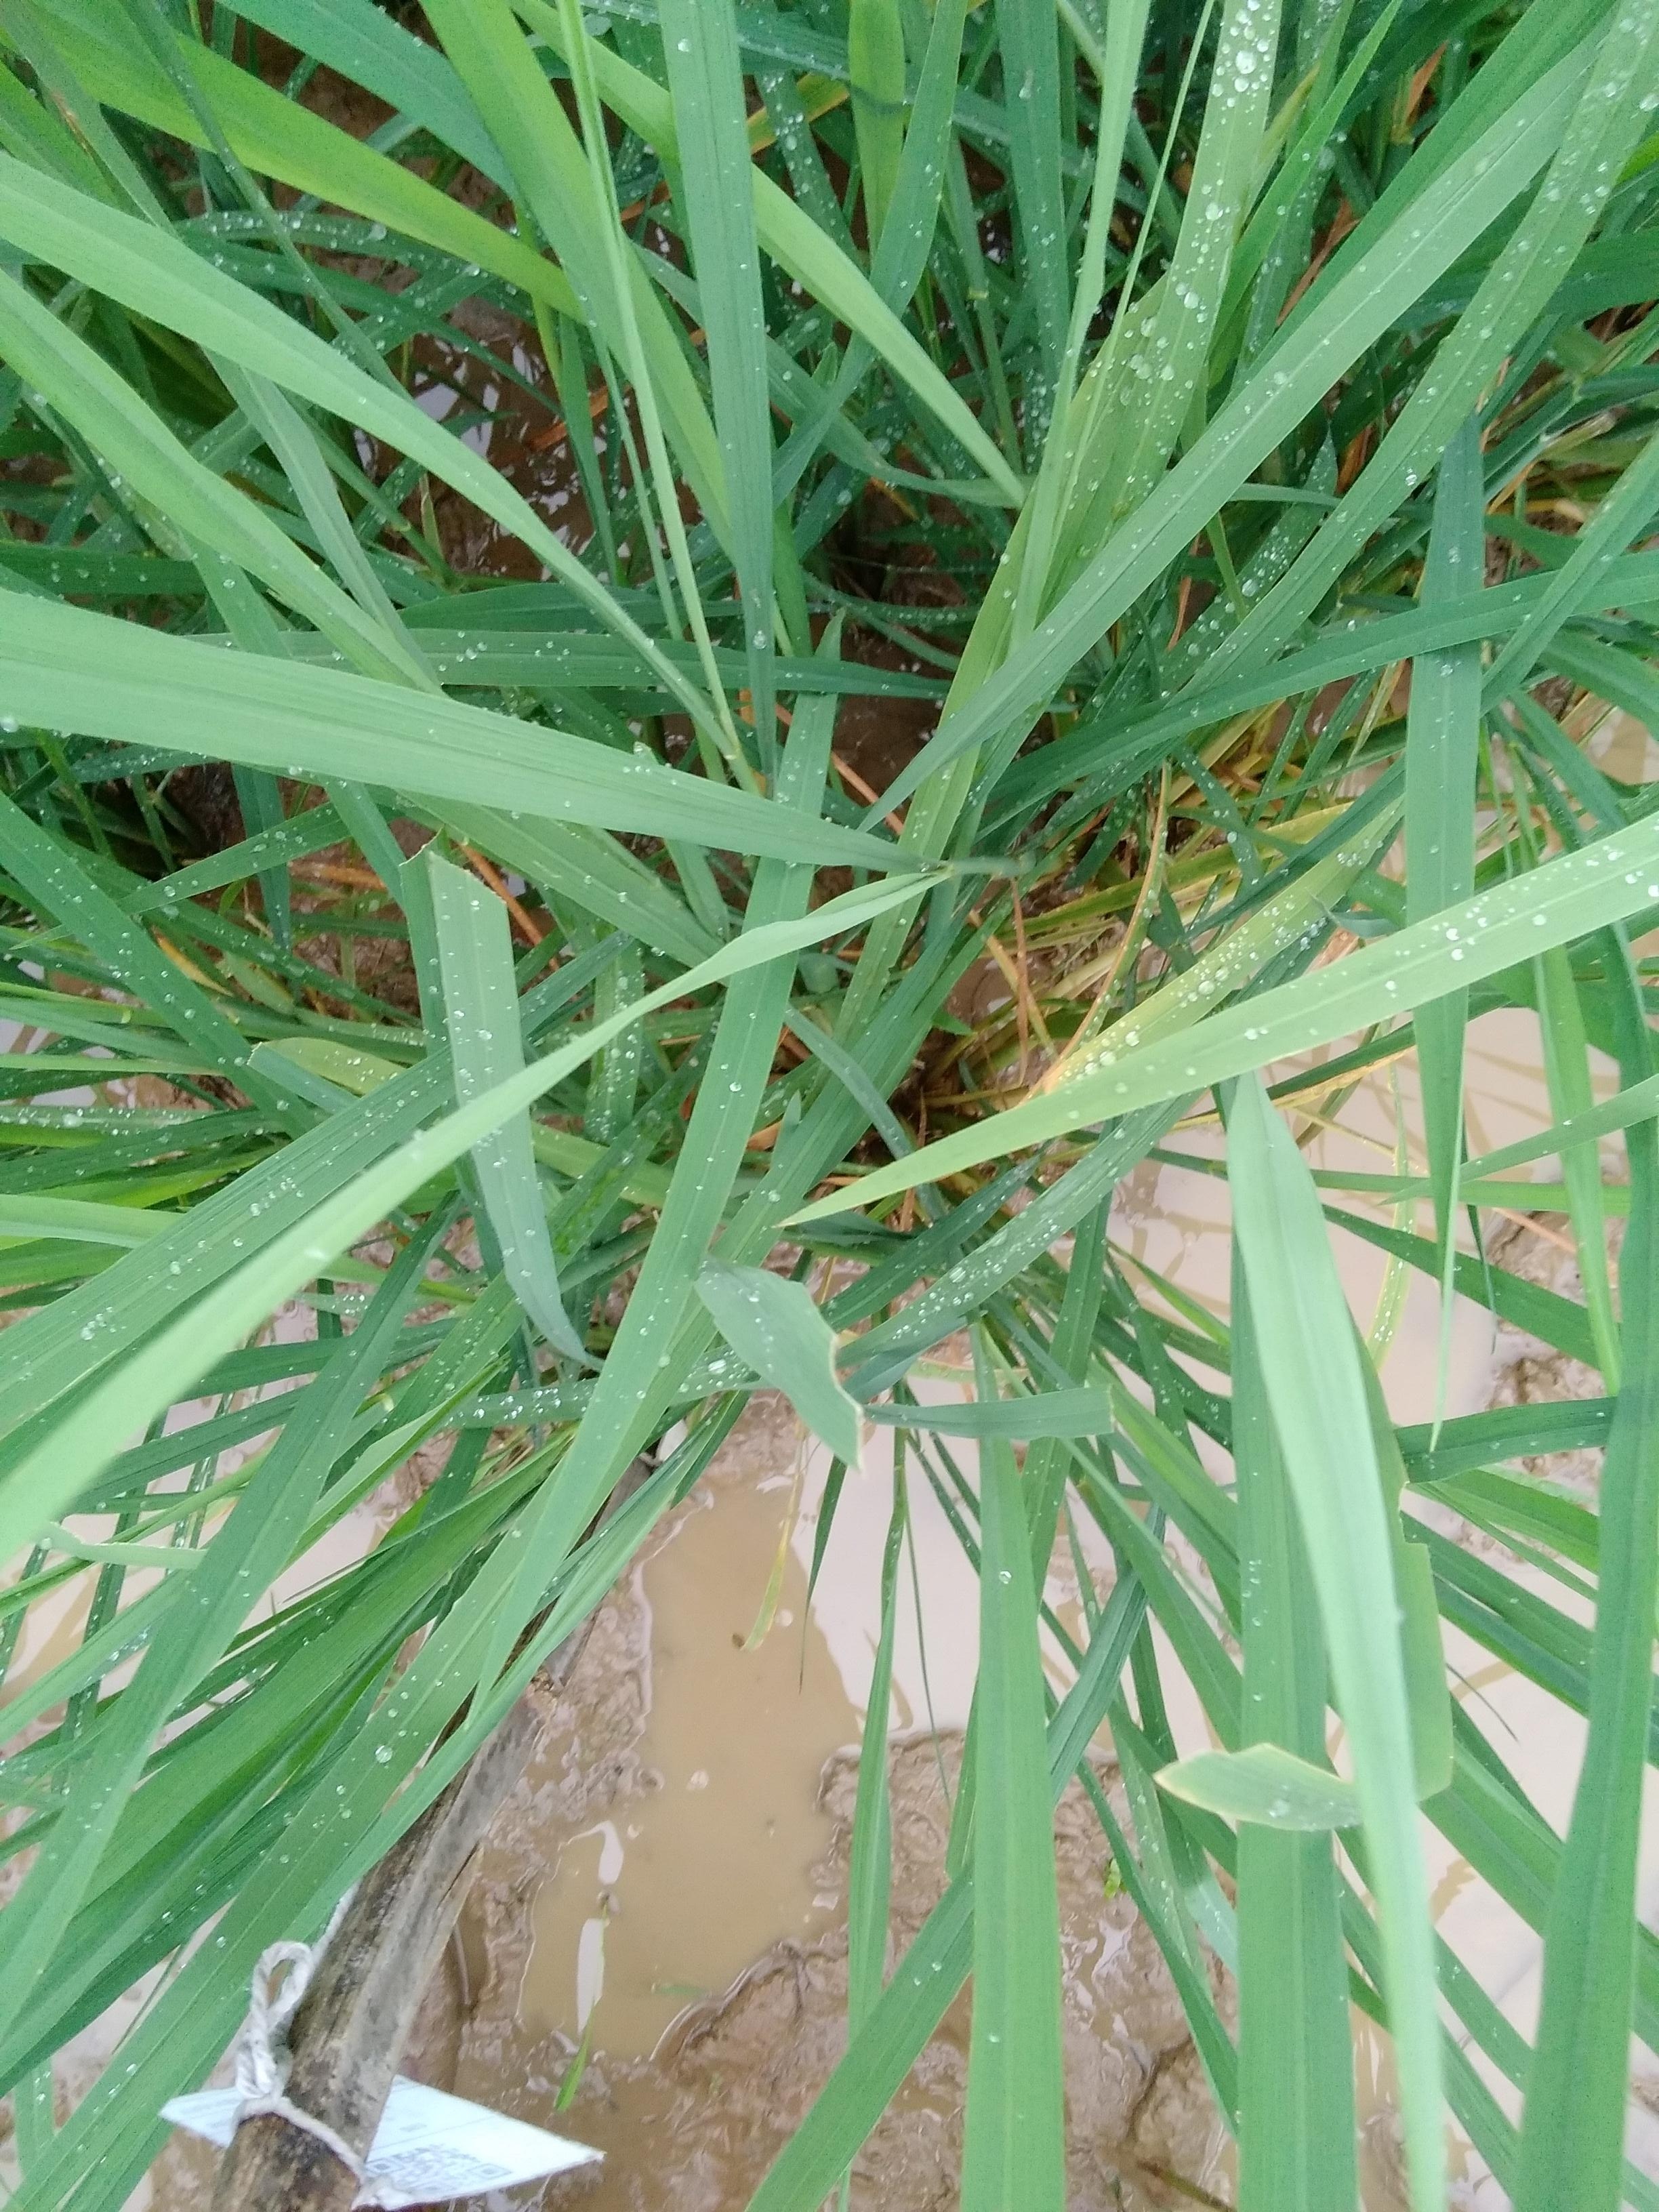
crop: rice
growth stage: elongation stem
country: Nigeria
